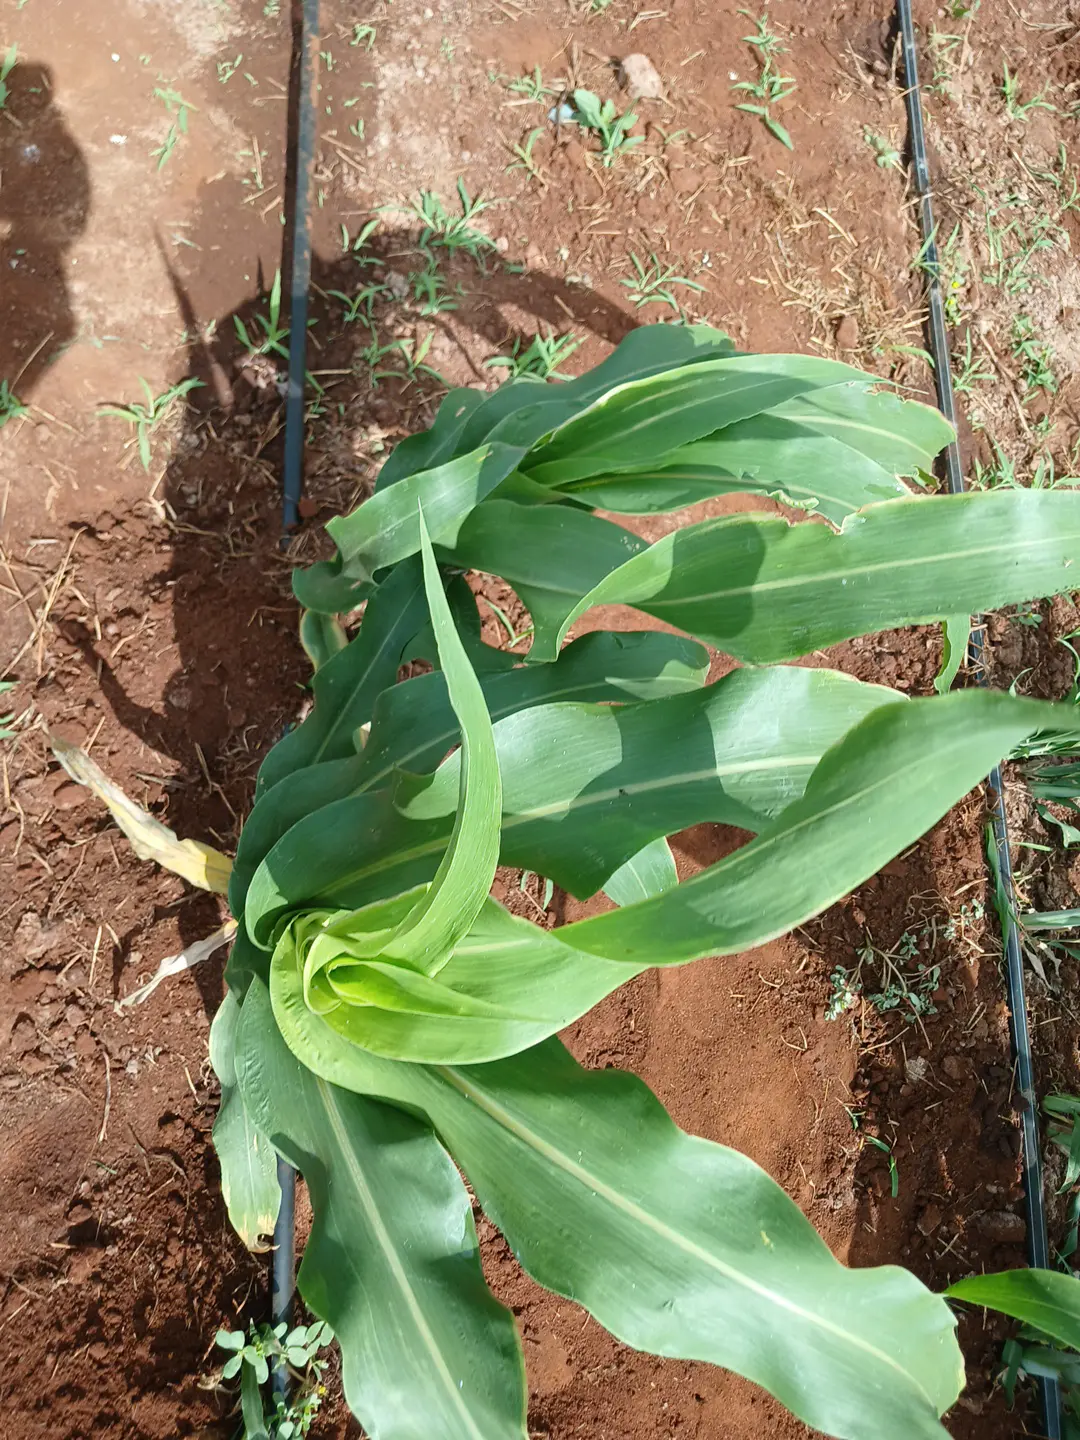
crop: sorghum
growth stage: elongation stem
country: Kenya
